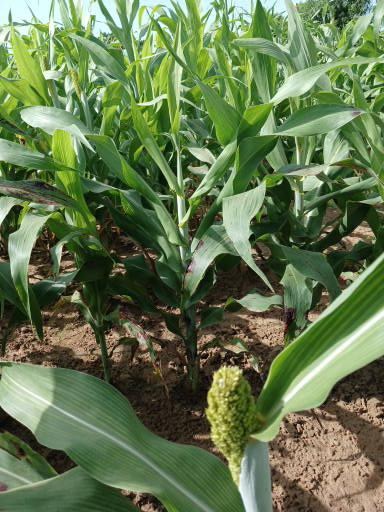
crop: sorghum
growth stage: heading tuber
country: Senegal
